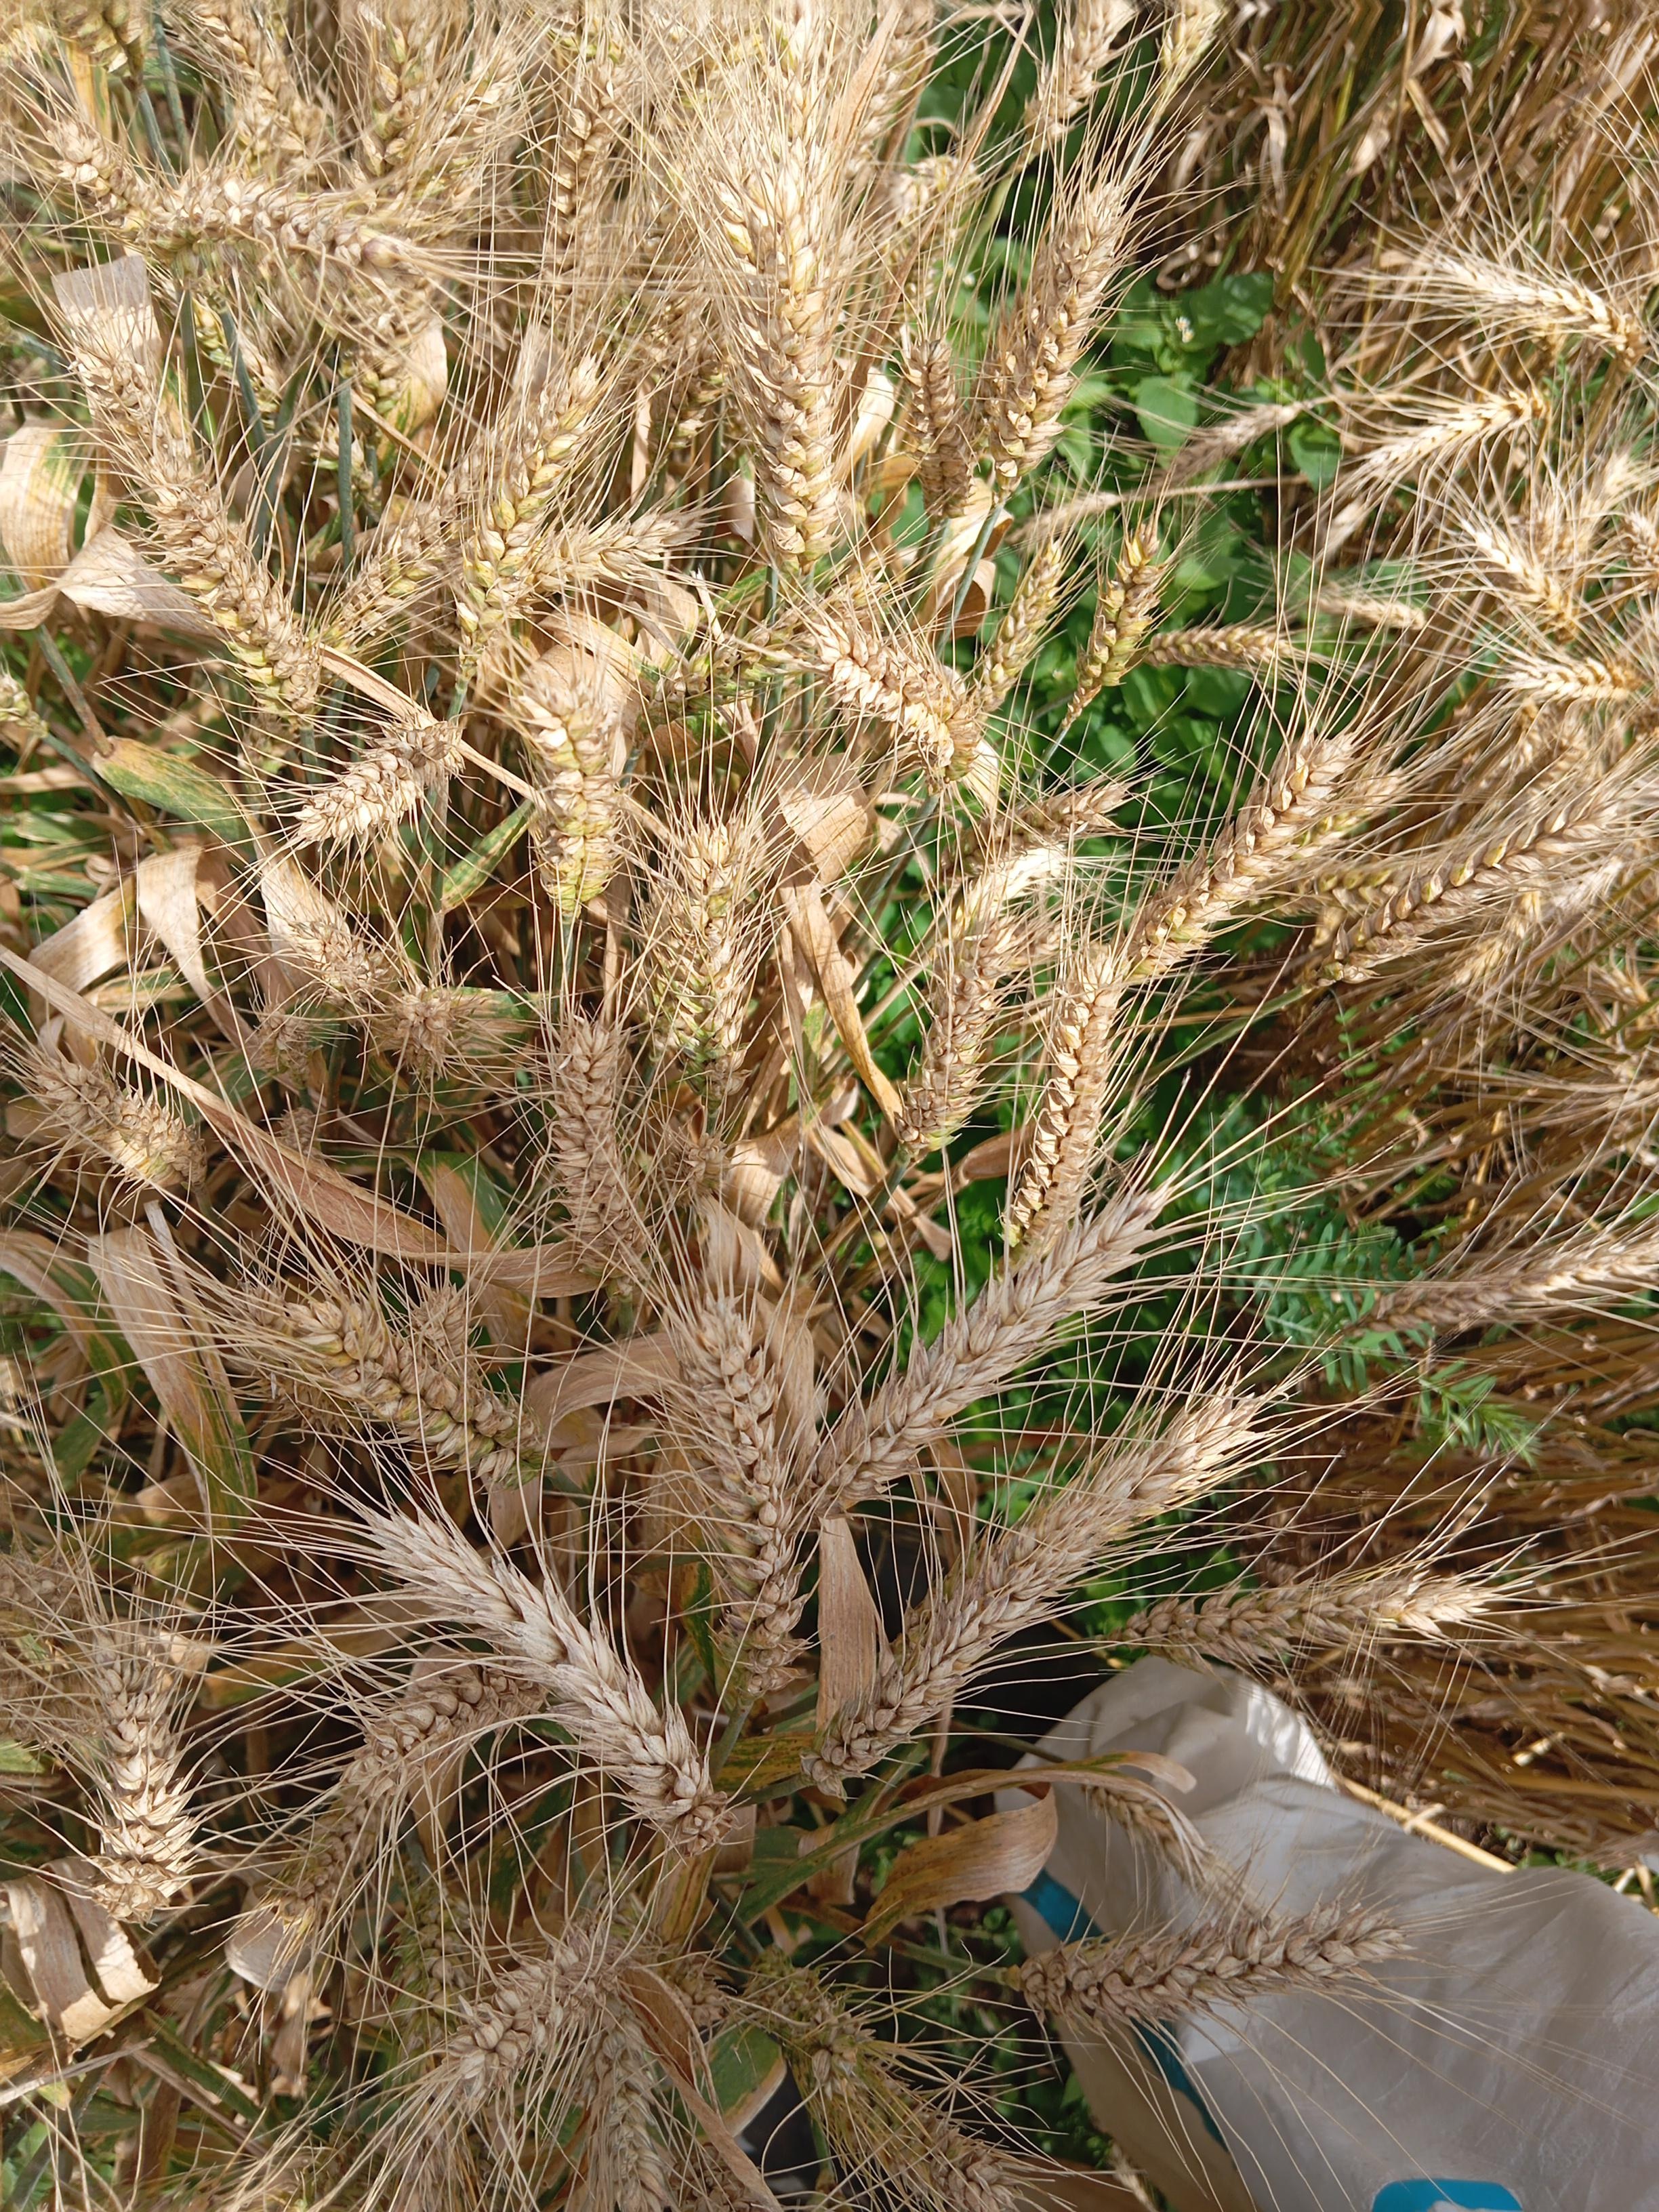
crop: wheat
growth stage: maturity
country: Kenya
